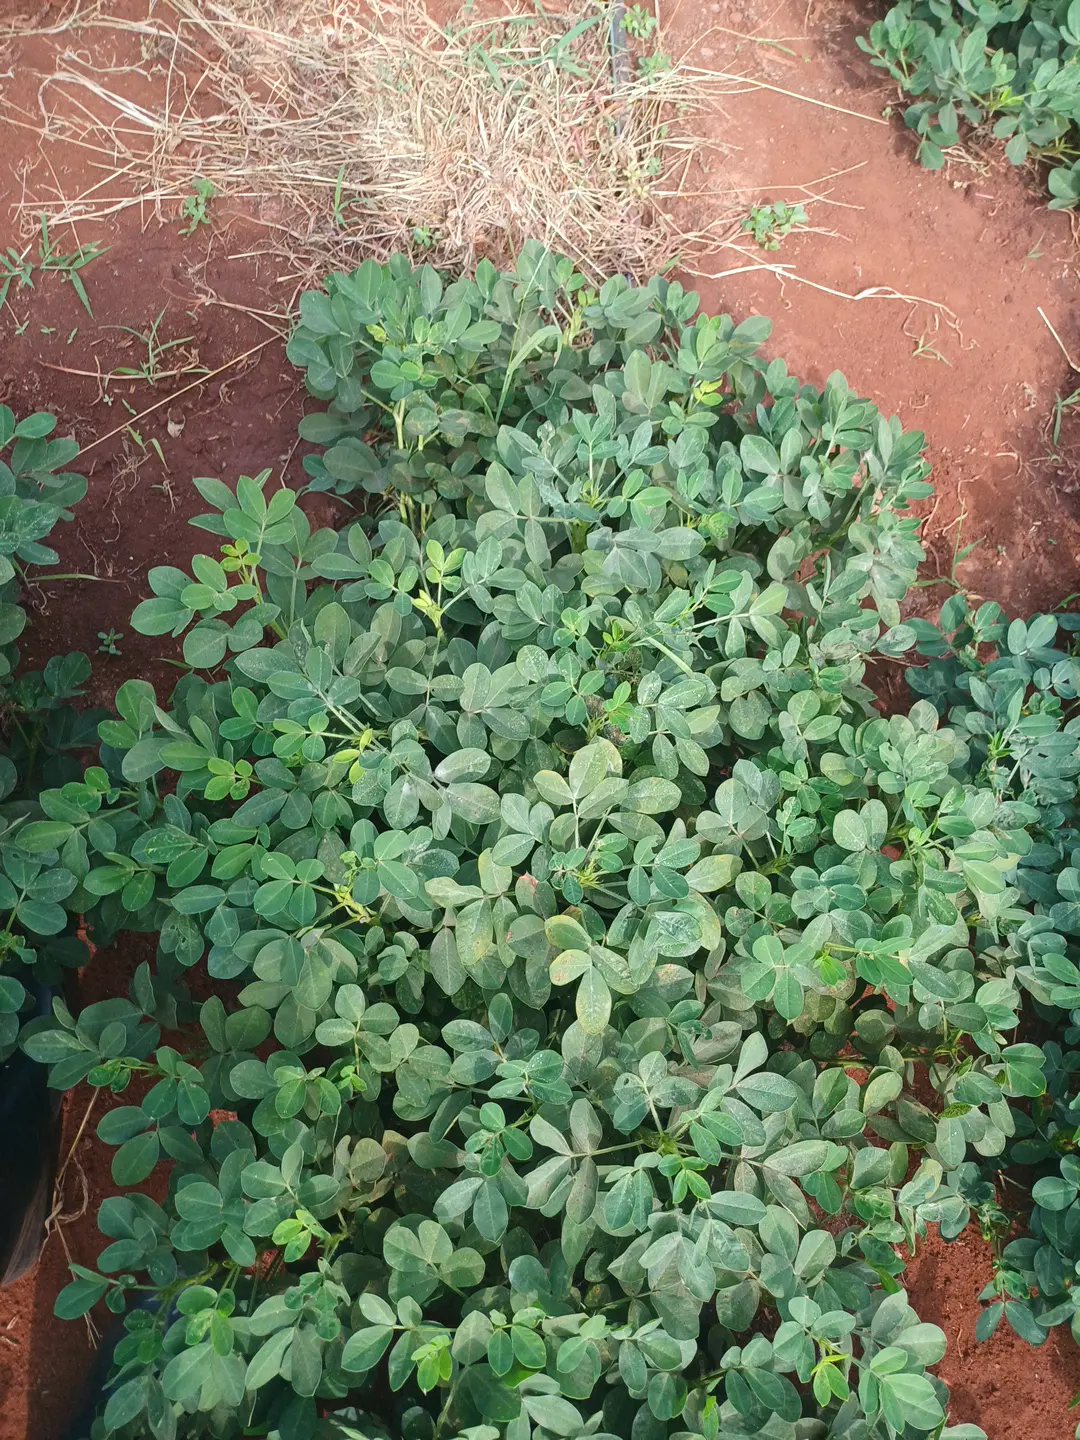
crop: groundnut
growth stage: pegging
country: Kenya
